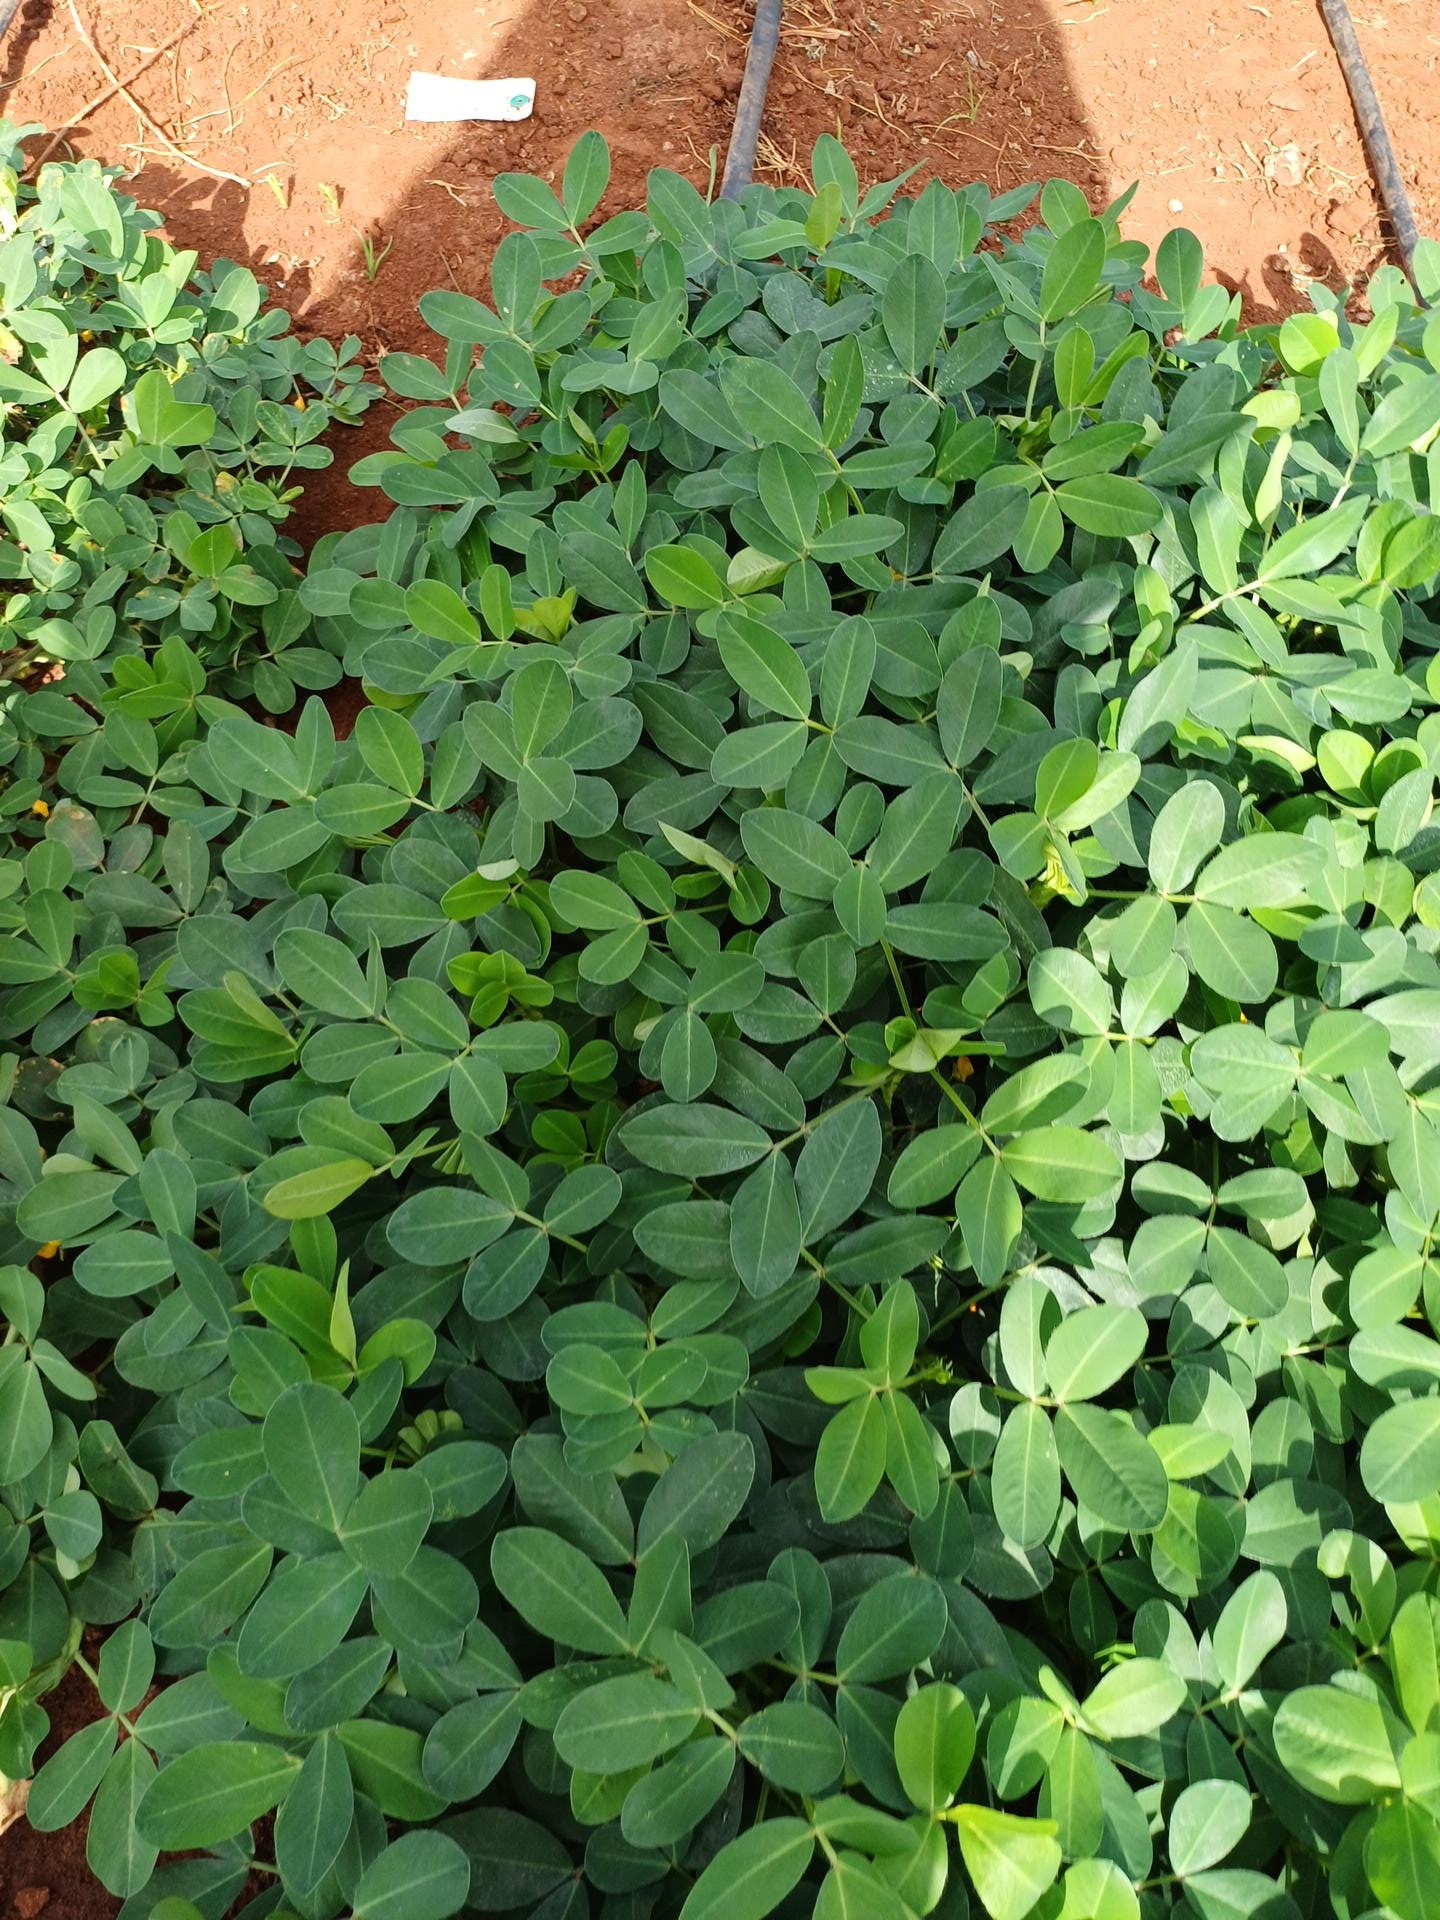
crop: groundnut
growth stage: flowering
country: Kenya
